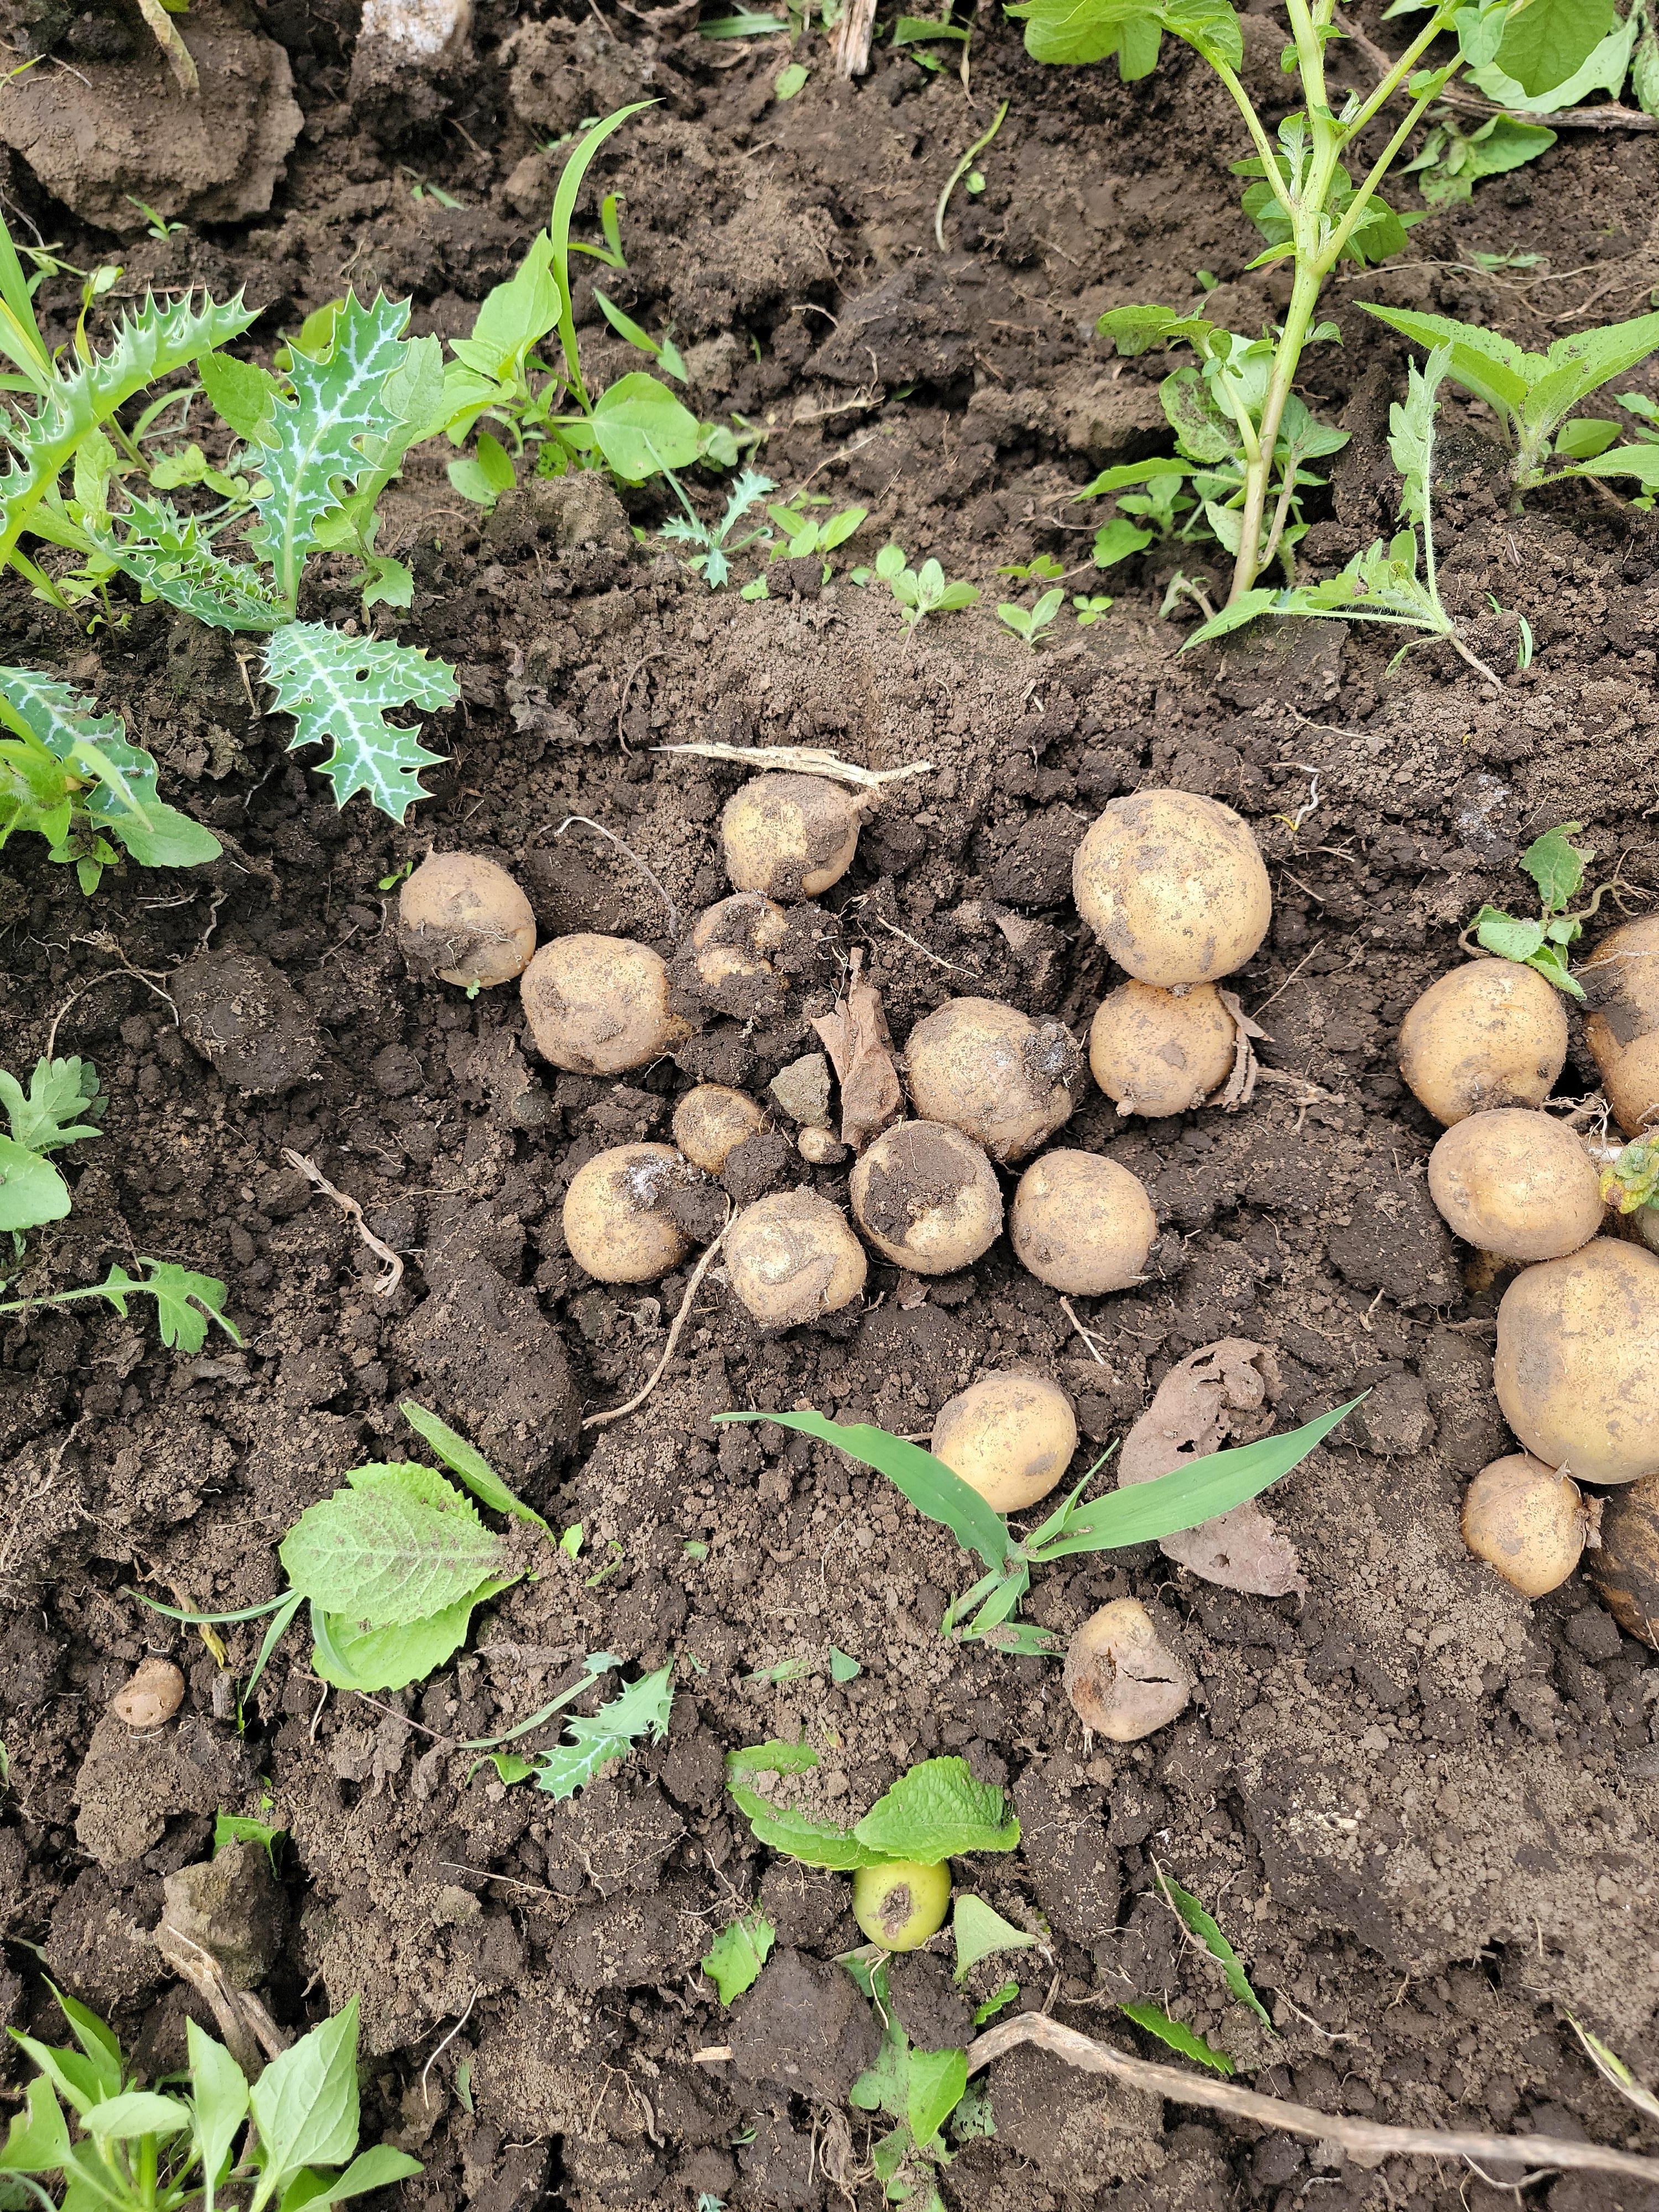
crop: potato
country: Tanzania
